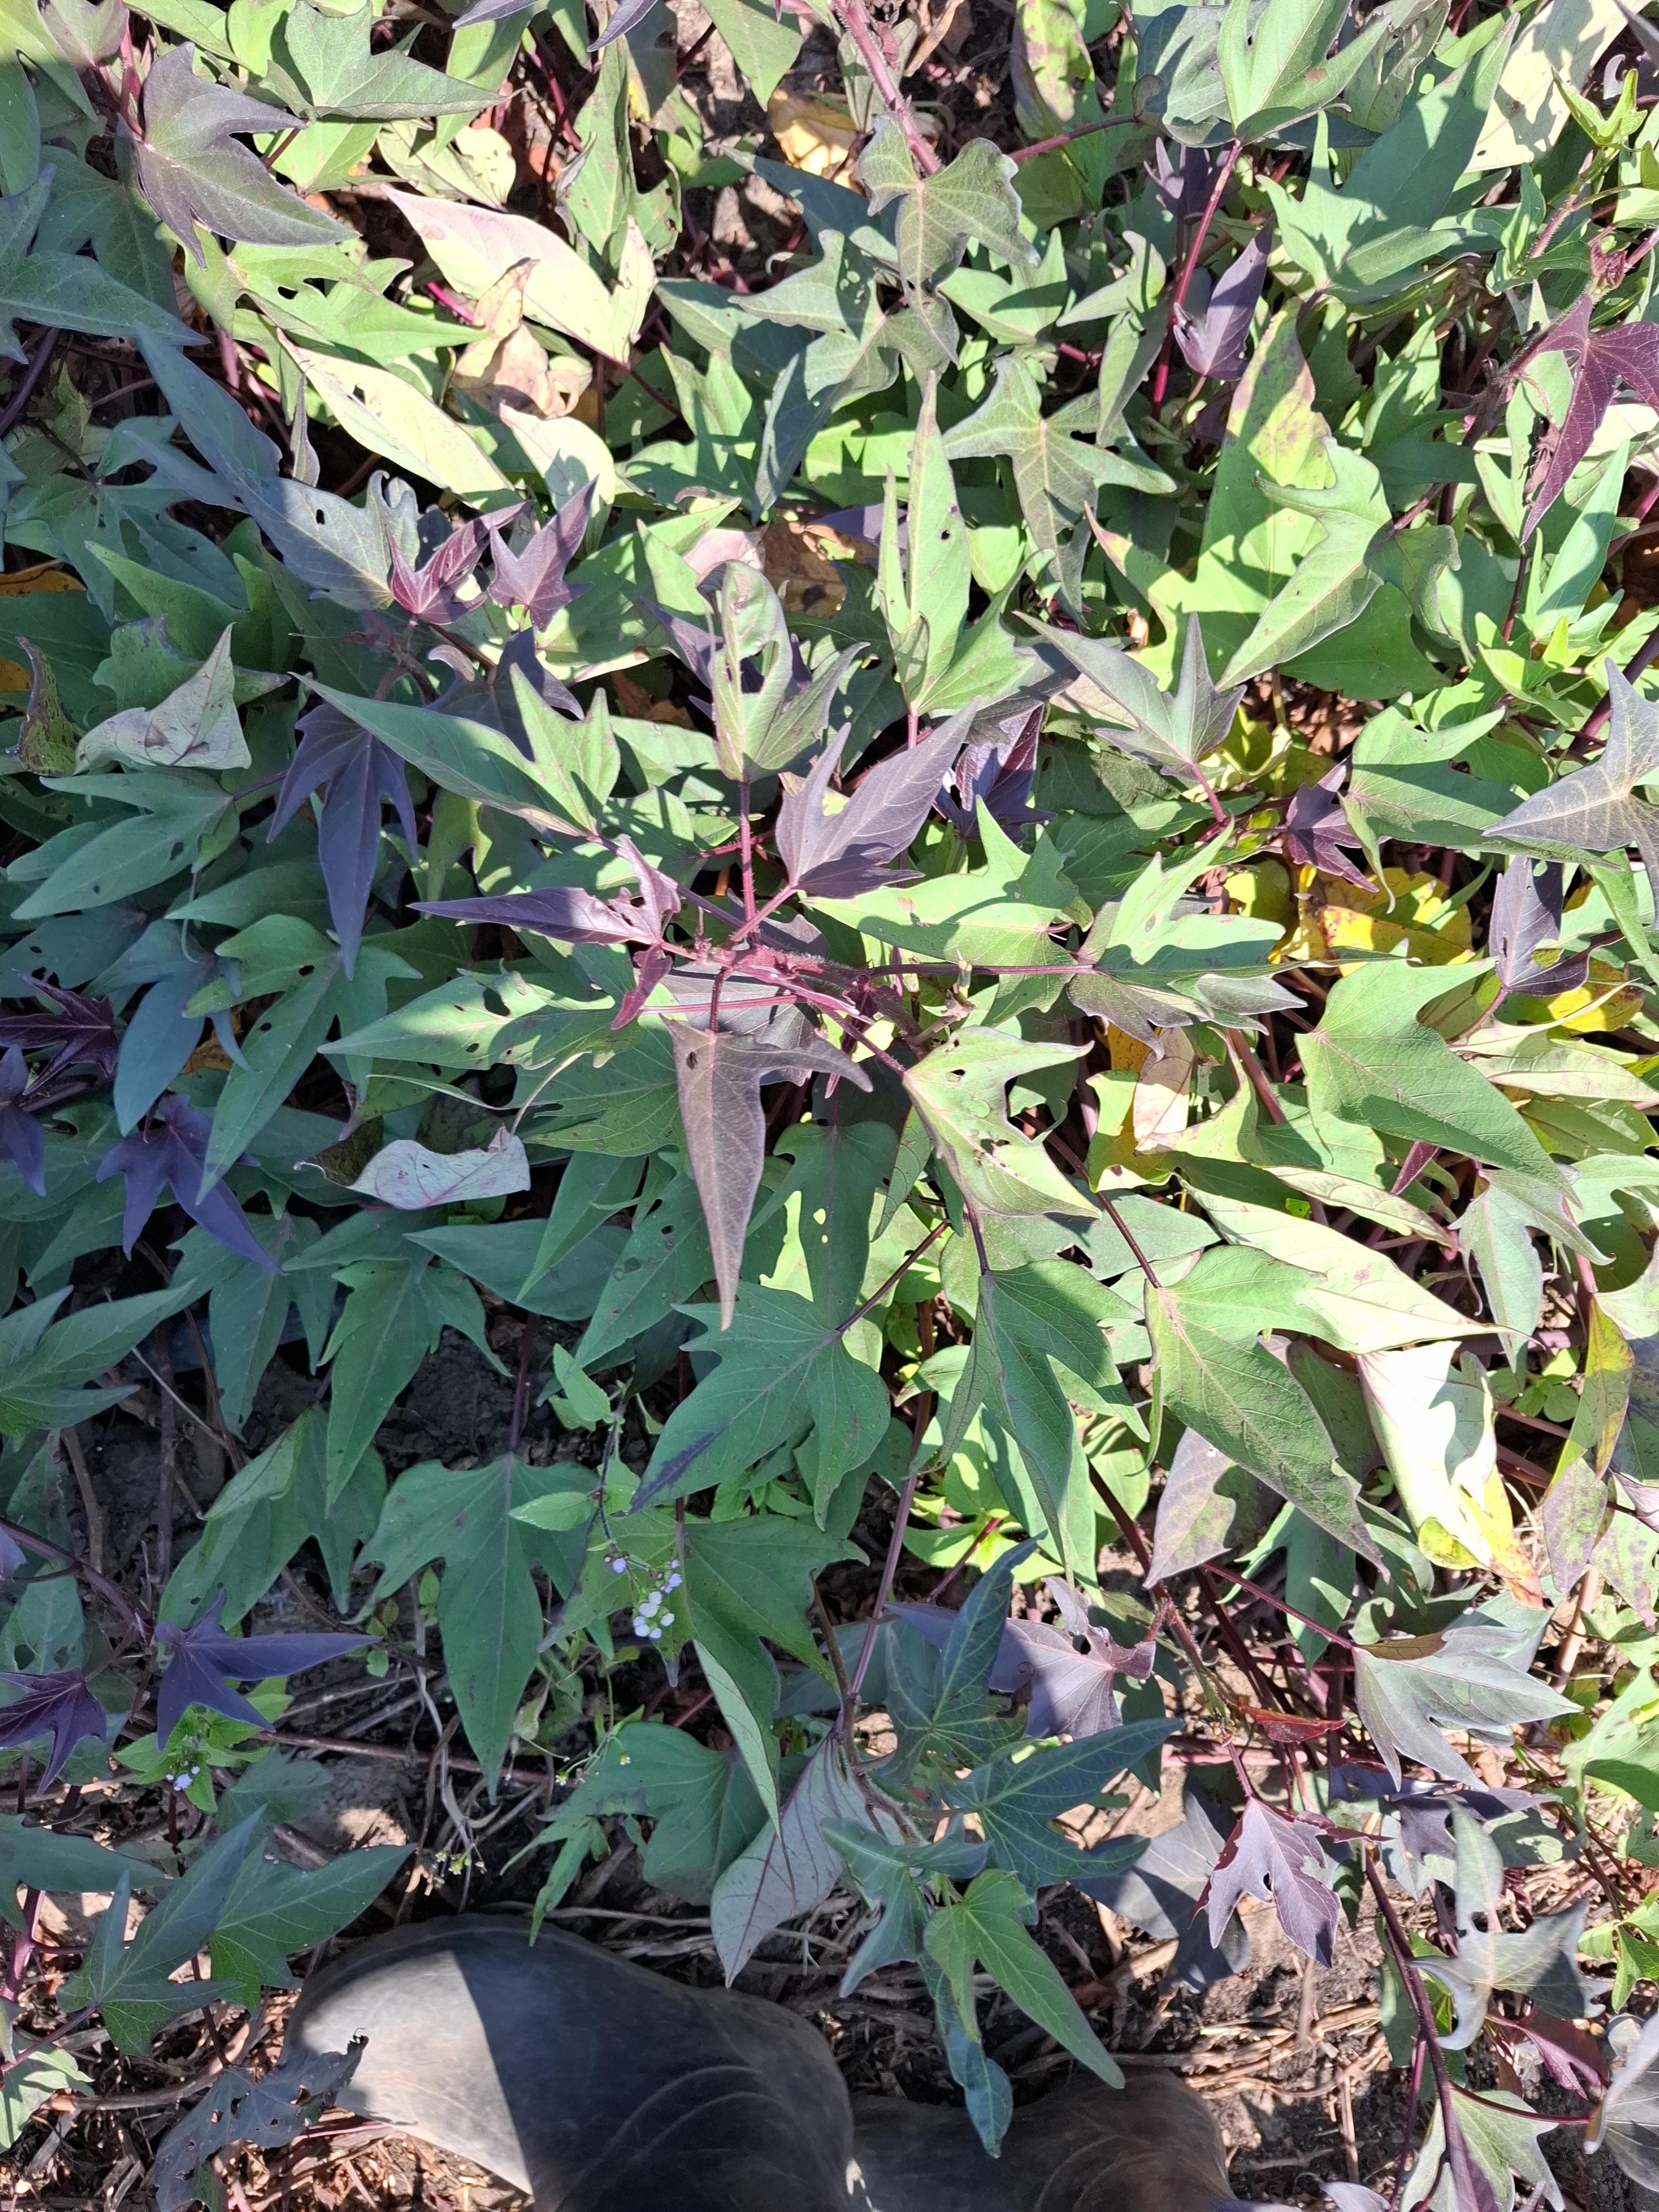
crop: sweet potato
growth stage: flowering
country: Tanzania
